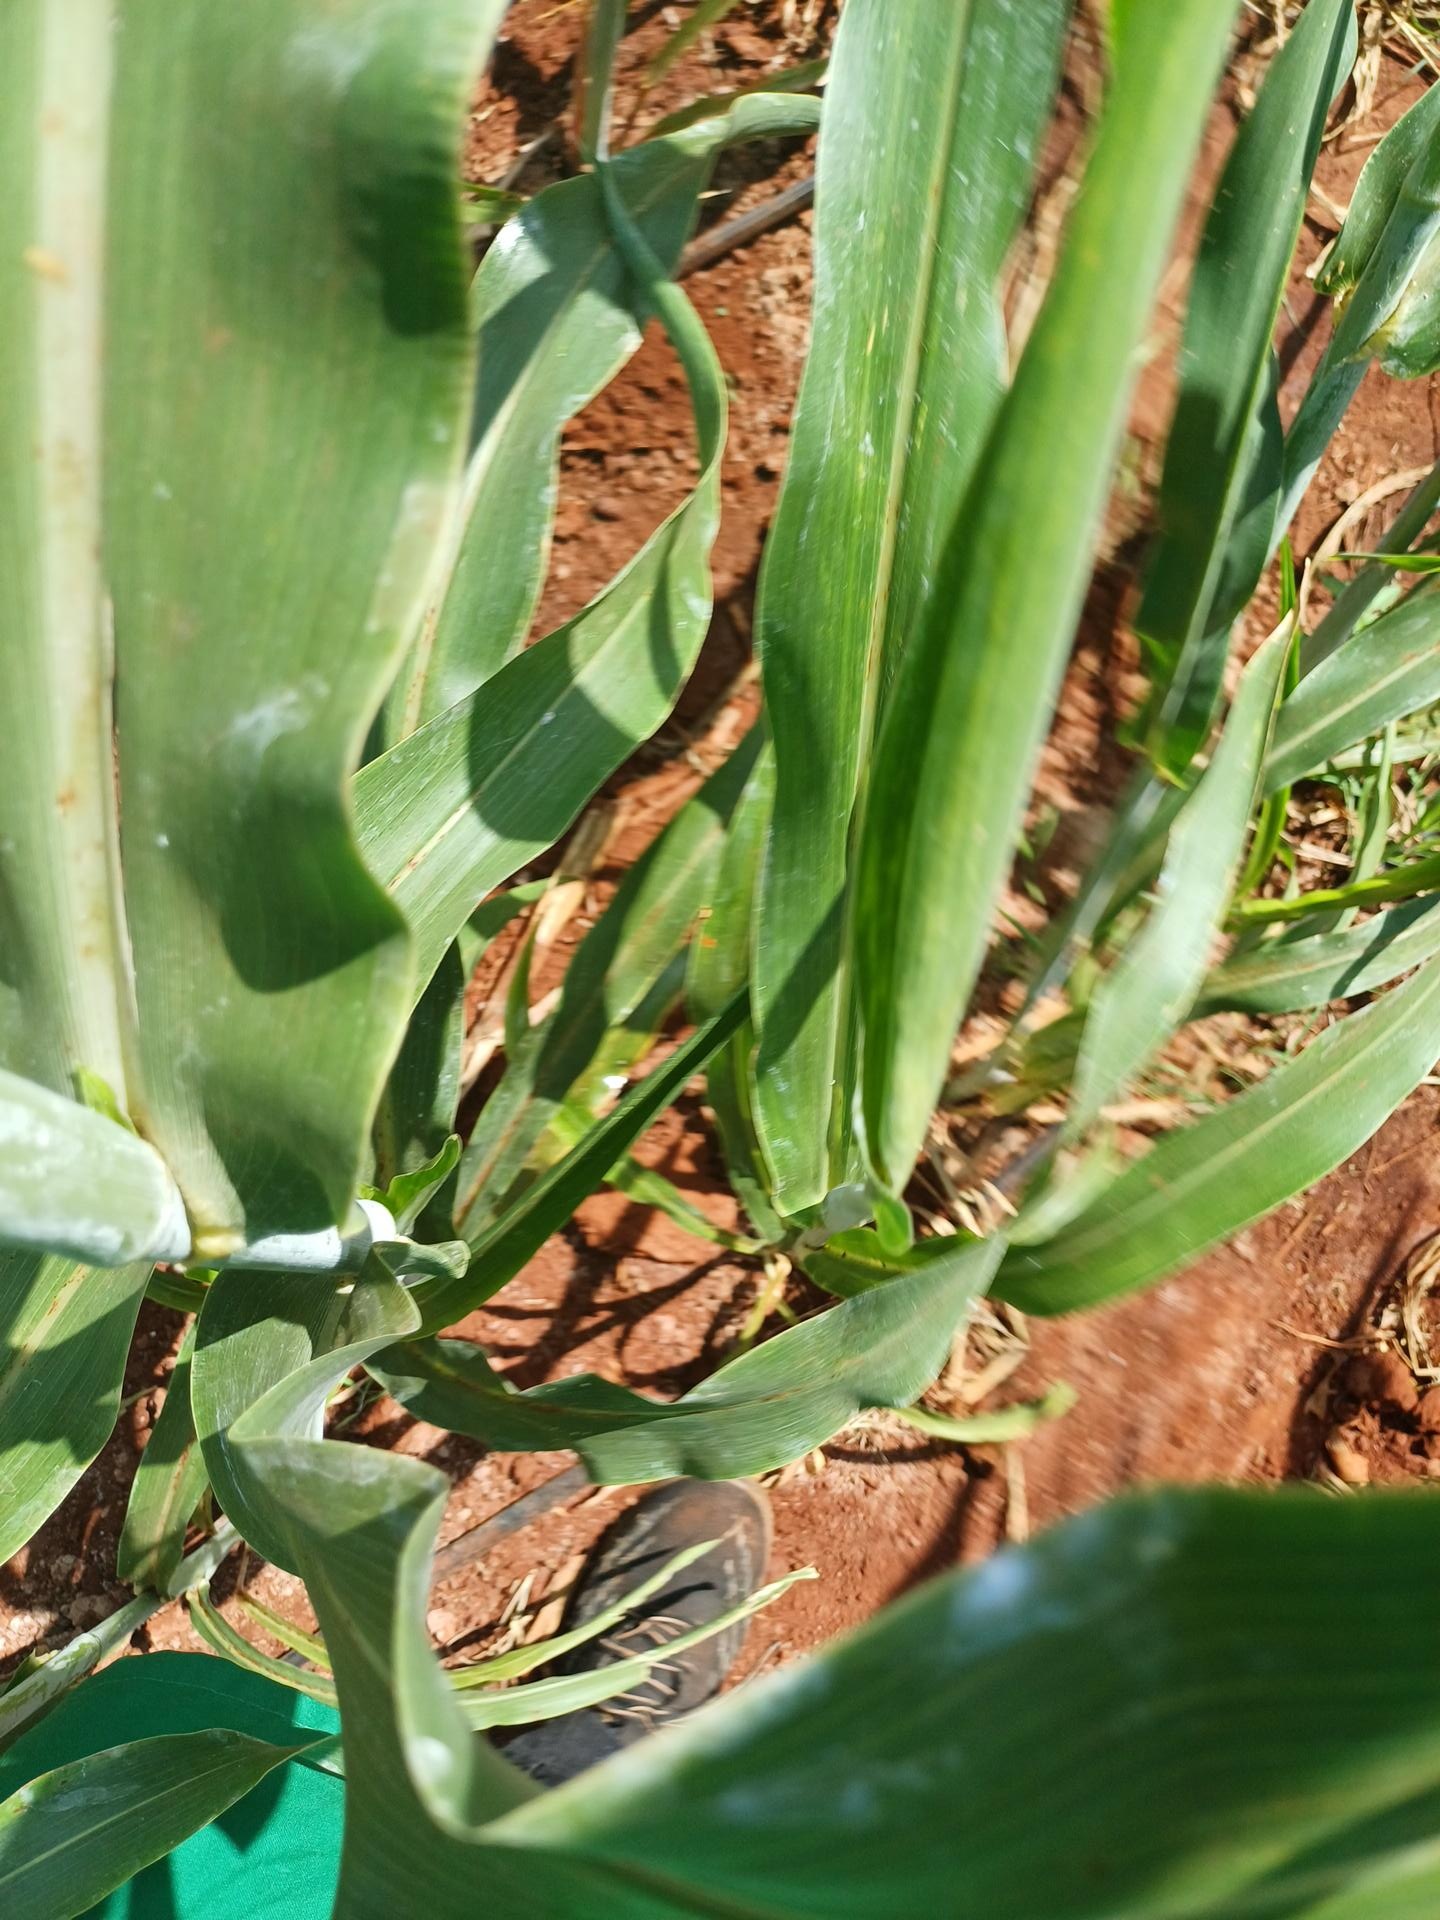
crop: sorghum
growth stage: heading tuber
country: Kenya
